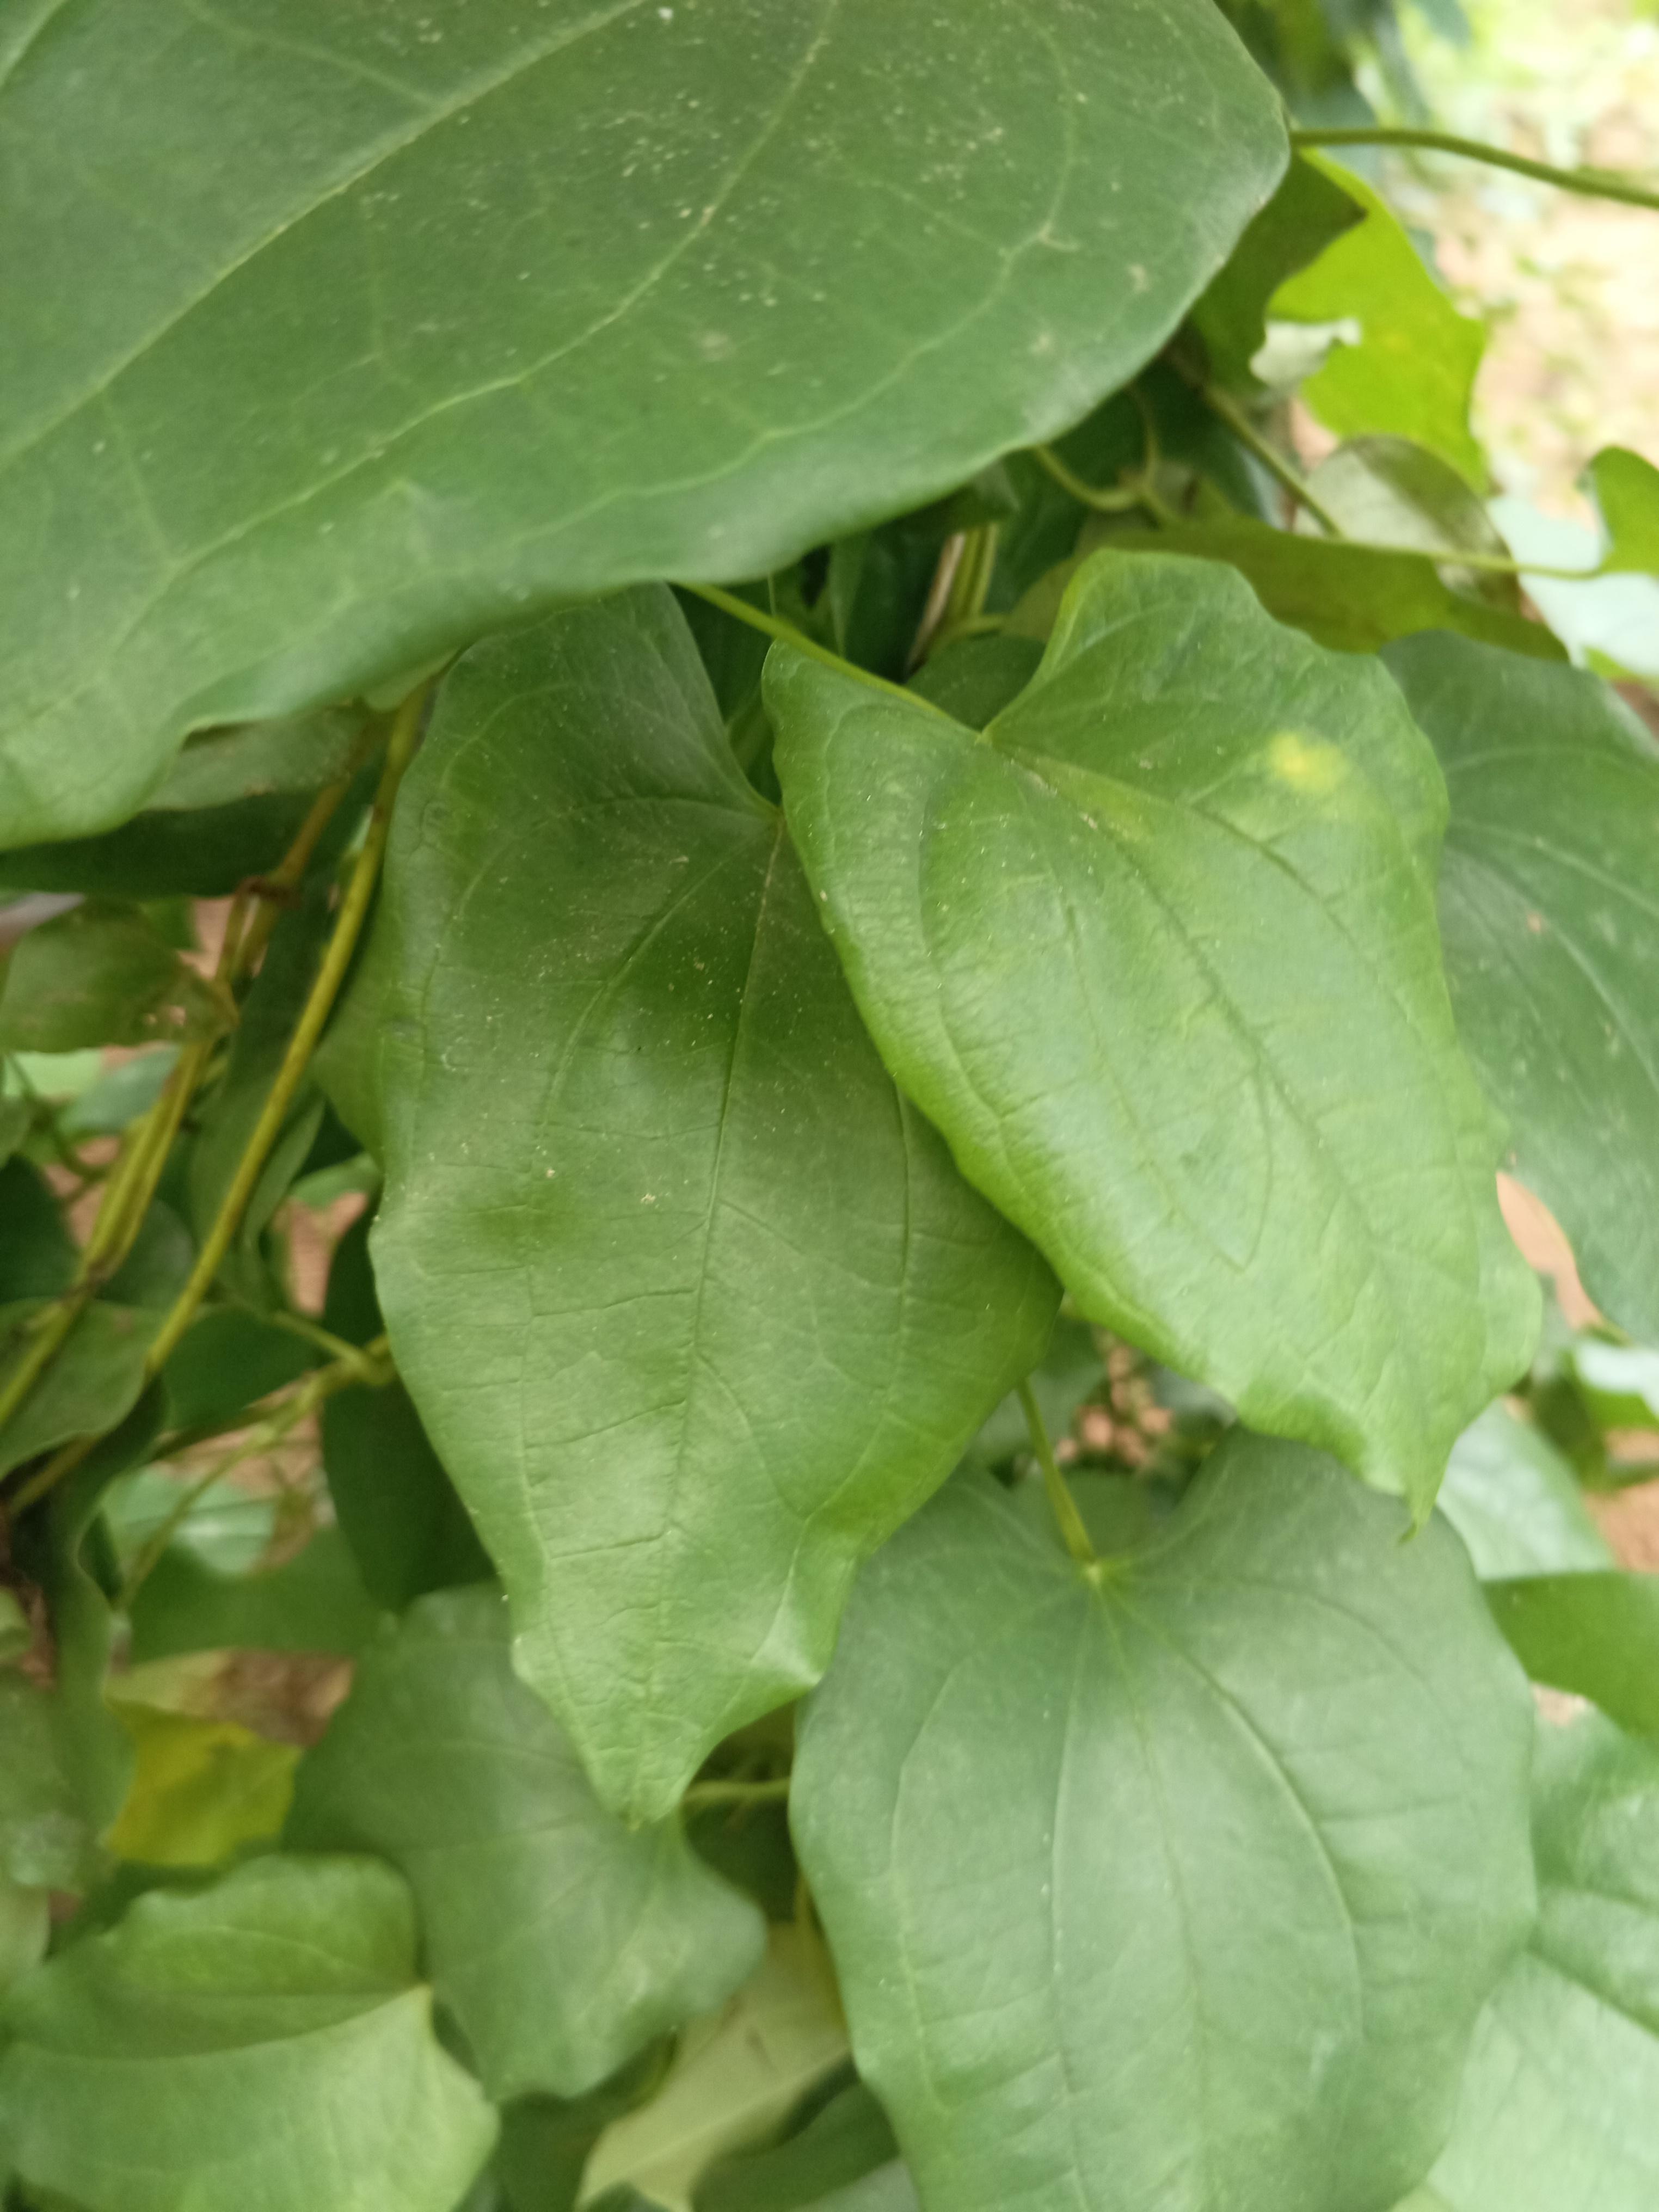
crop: yam
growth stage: vegetative
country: Nigeria
